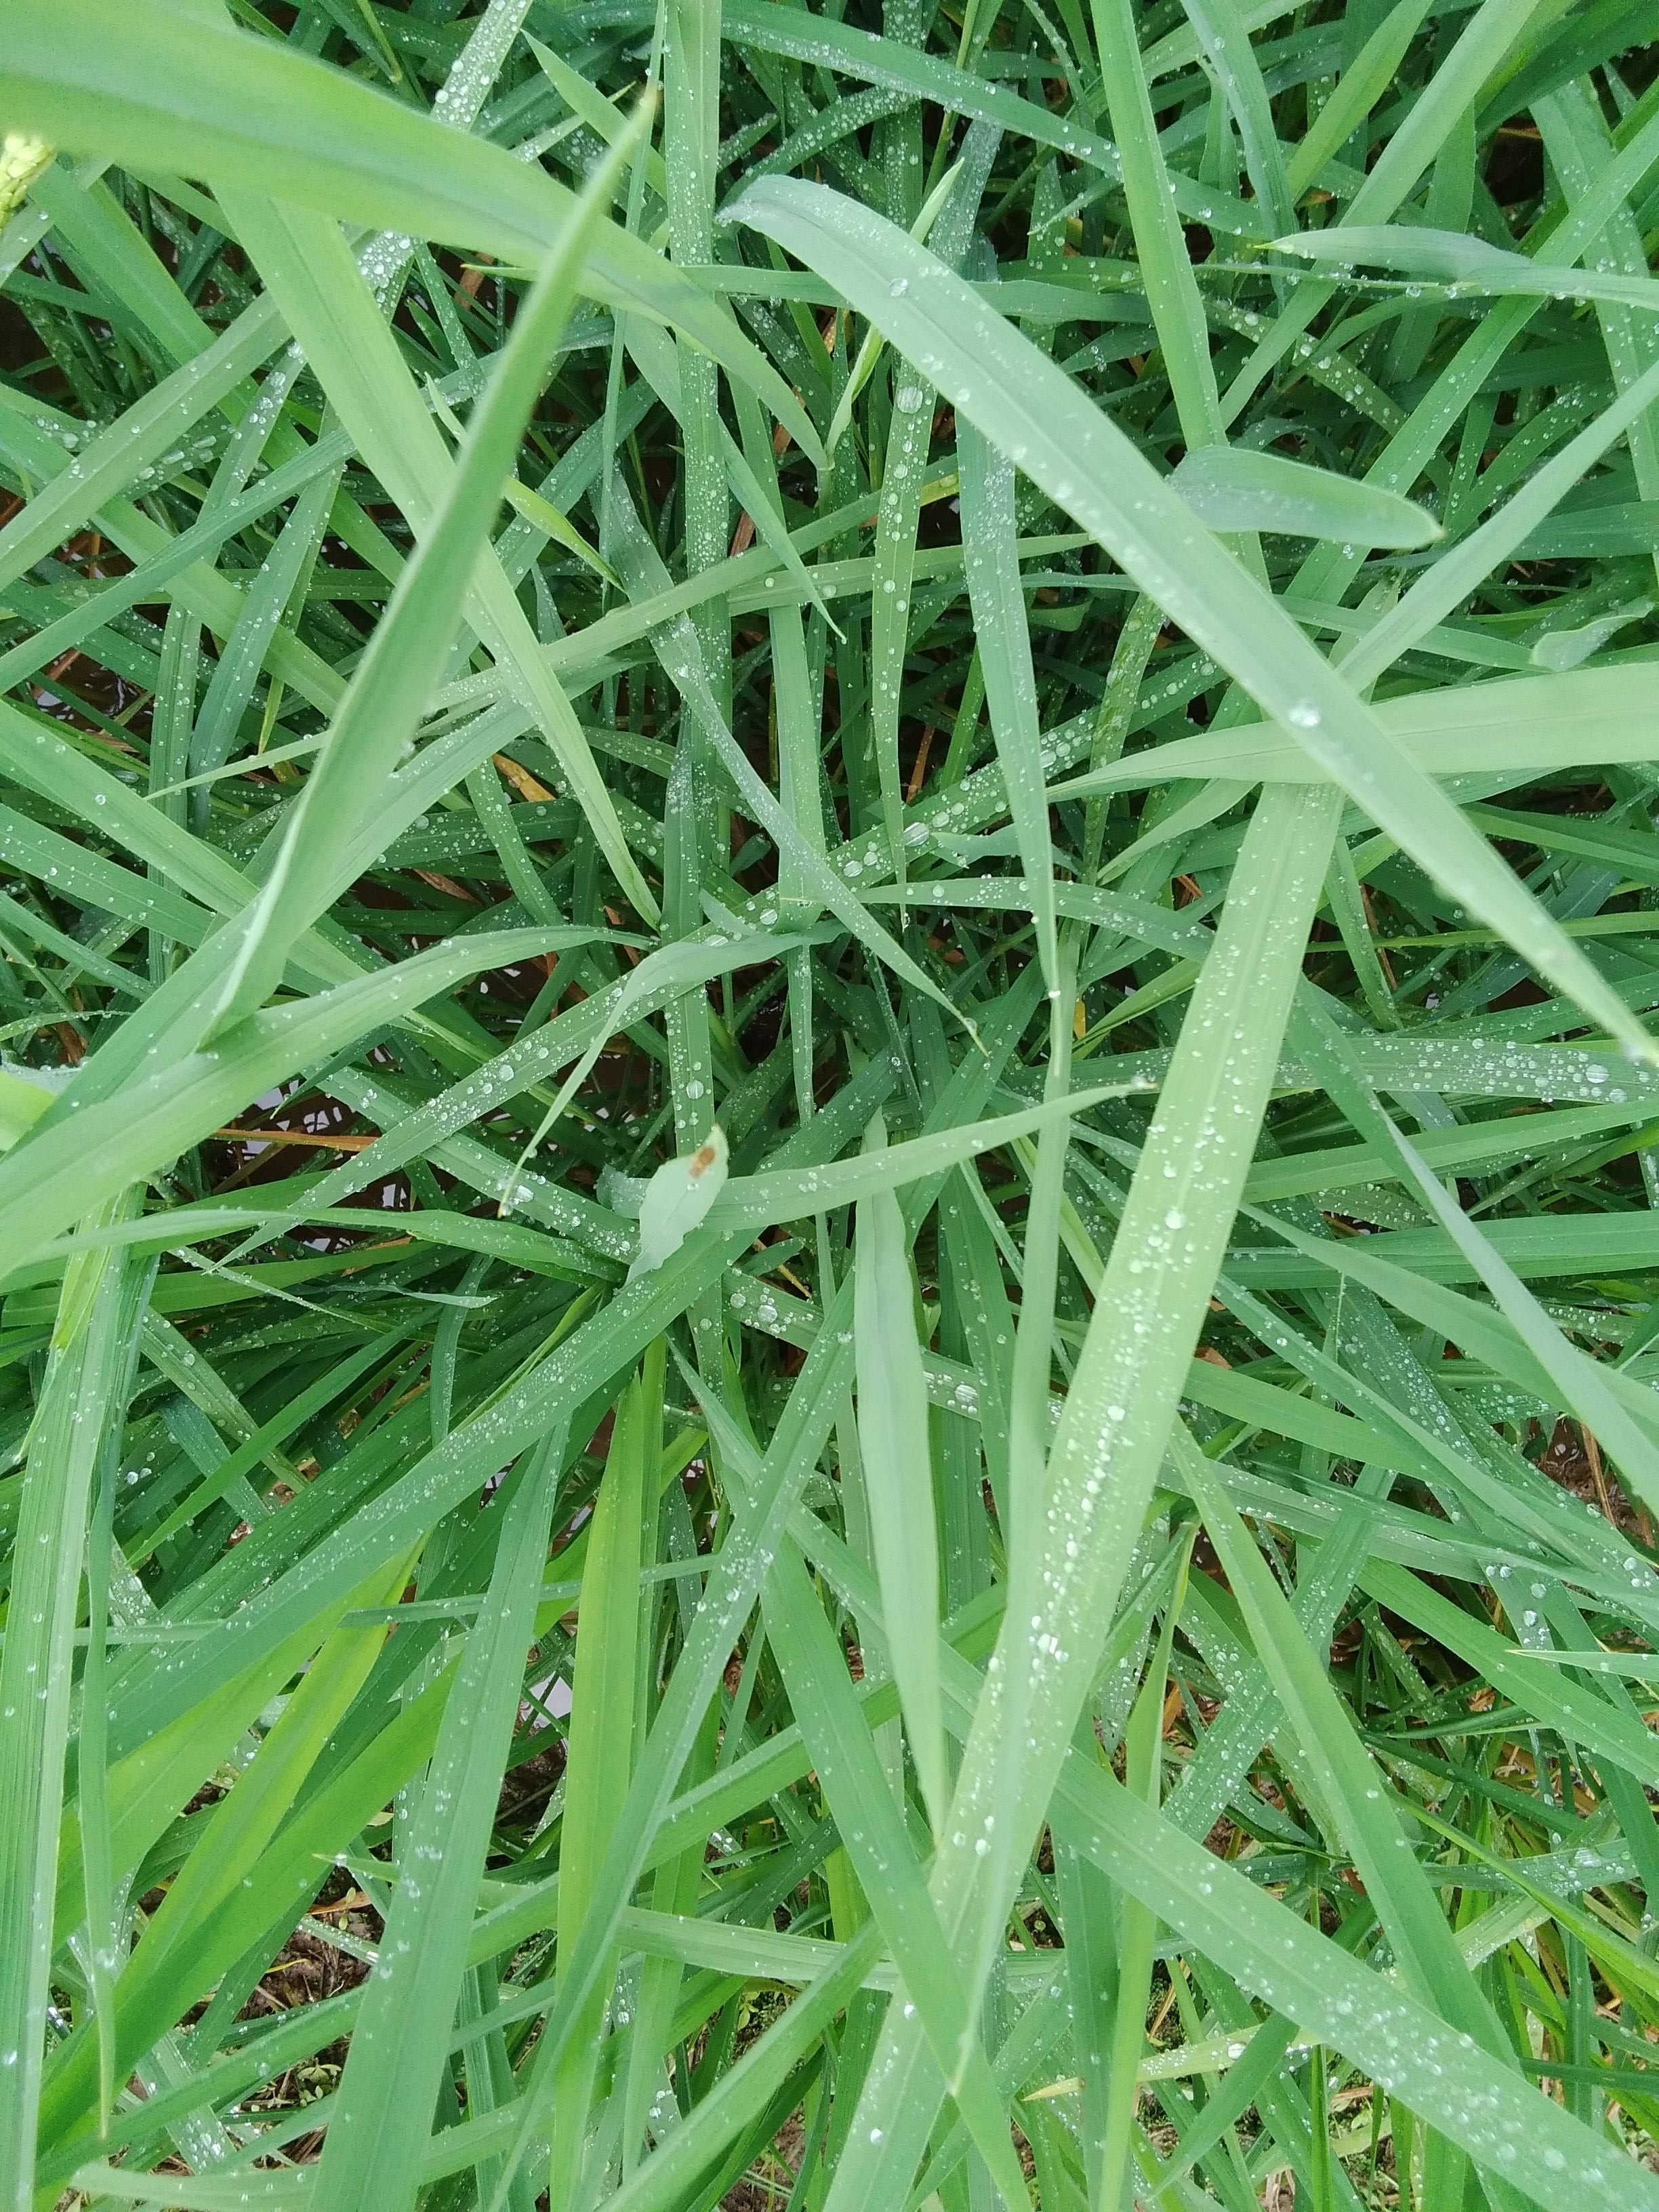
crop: rice
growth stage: elongation stem
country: Nigeria
